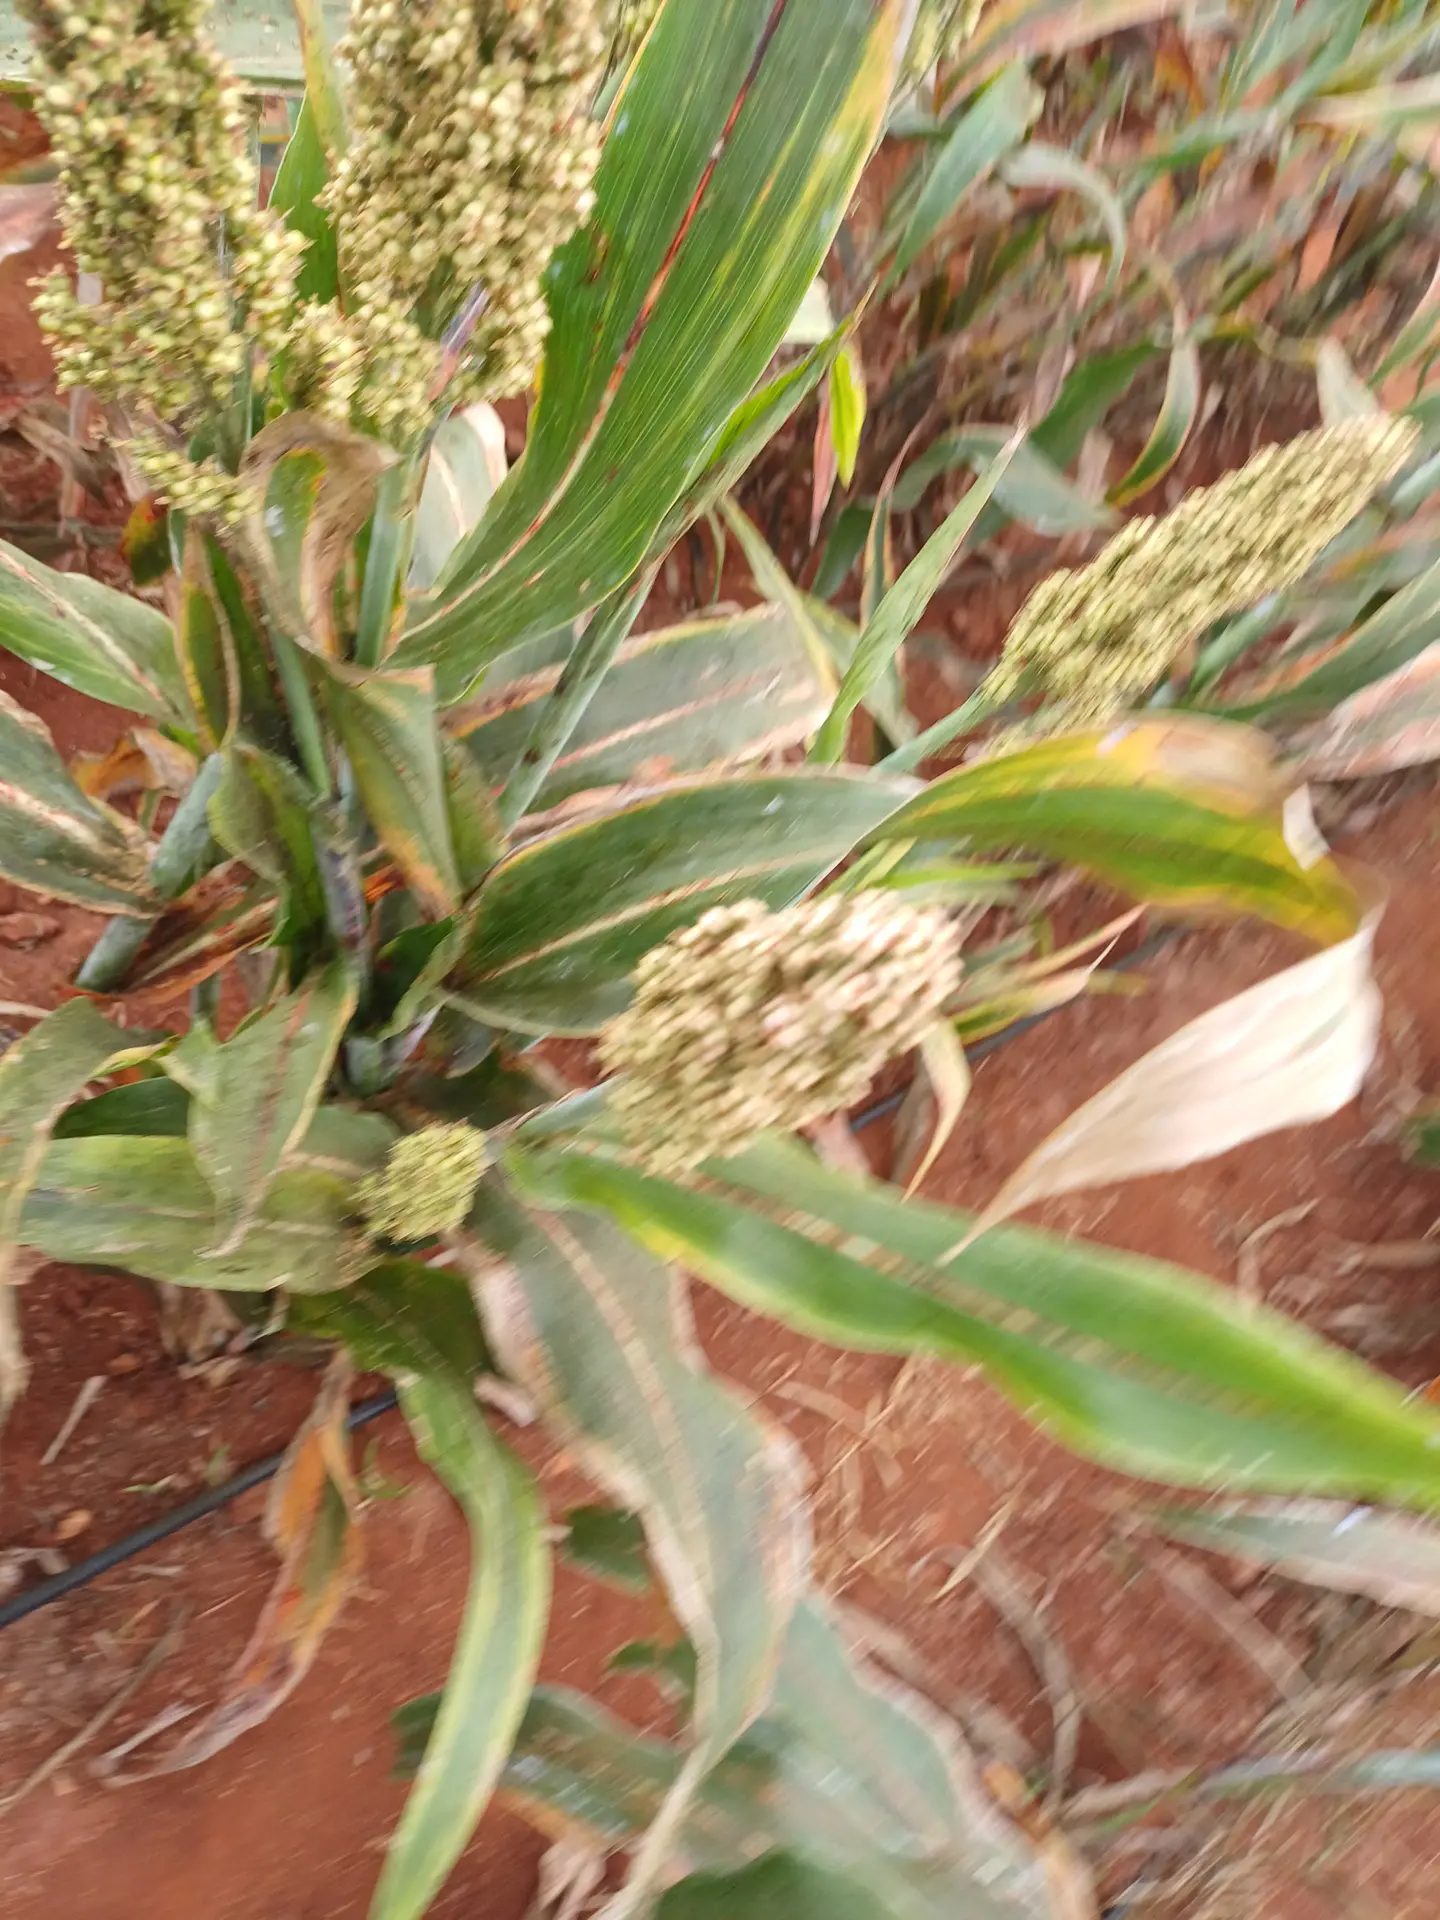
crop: sorghum
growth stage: filling grain
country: Kenya
